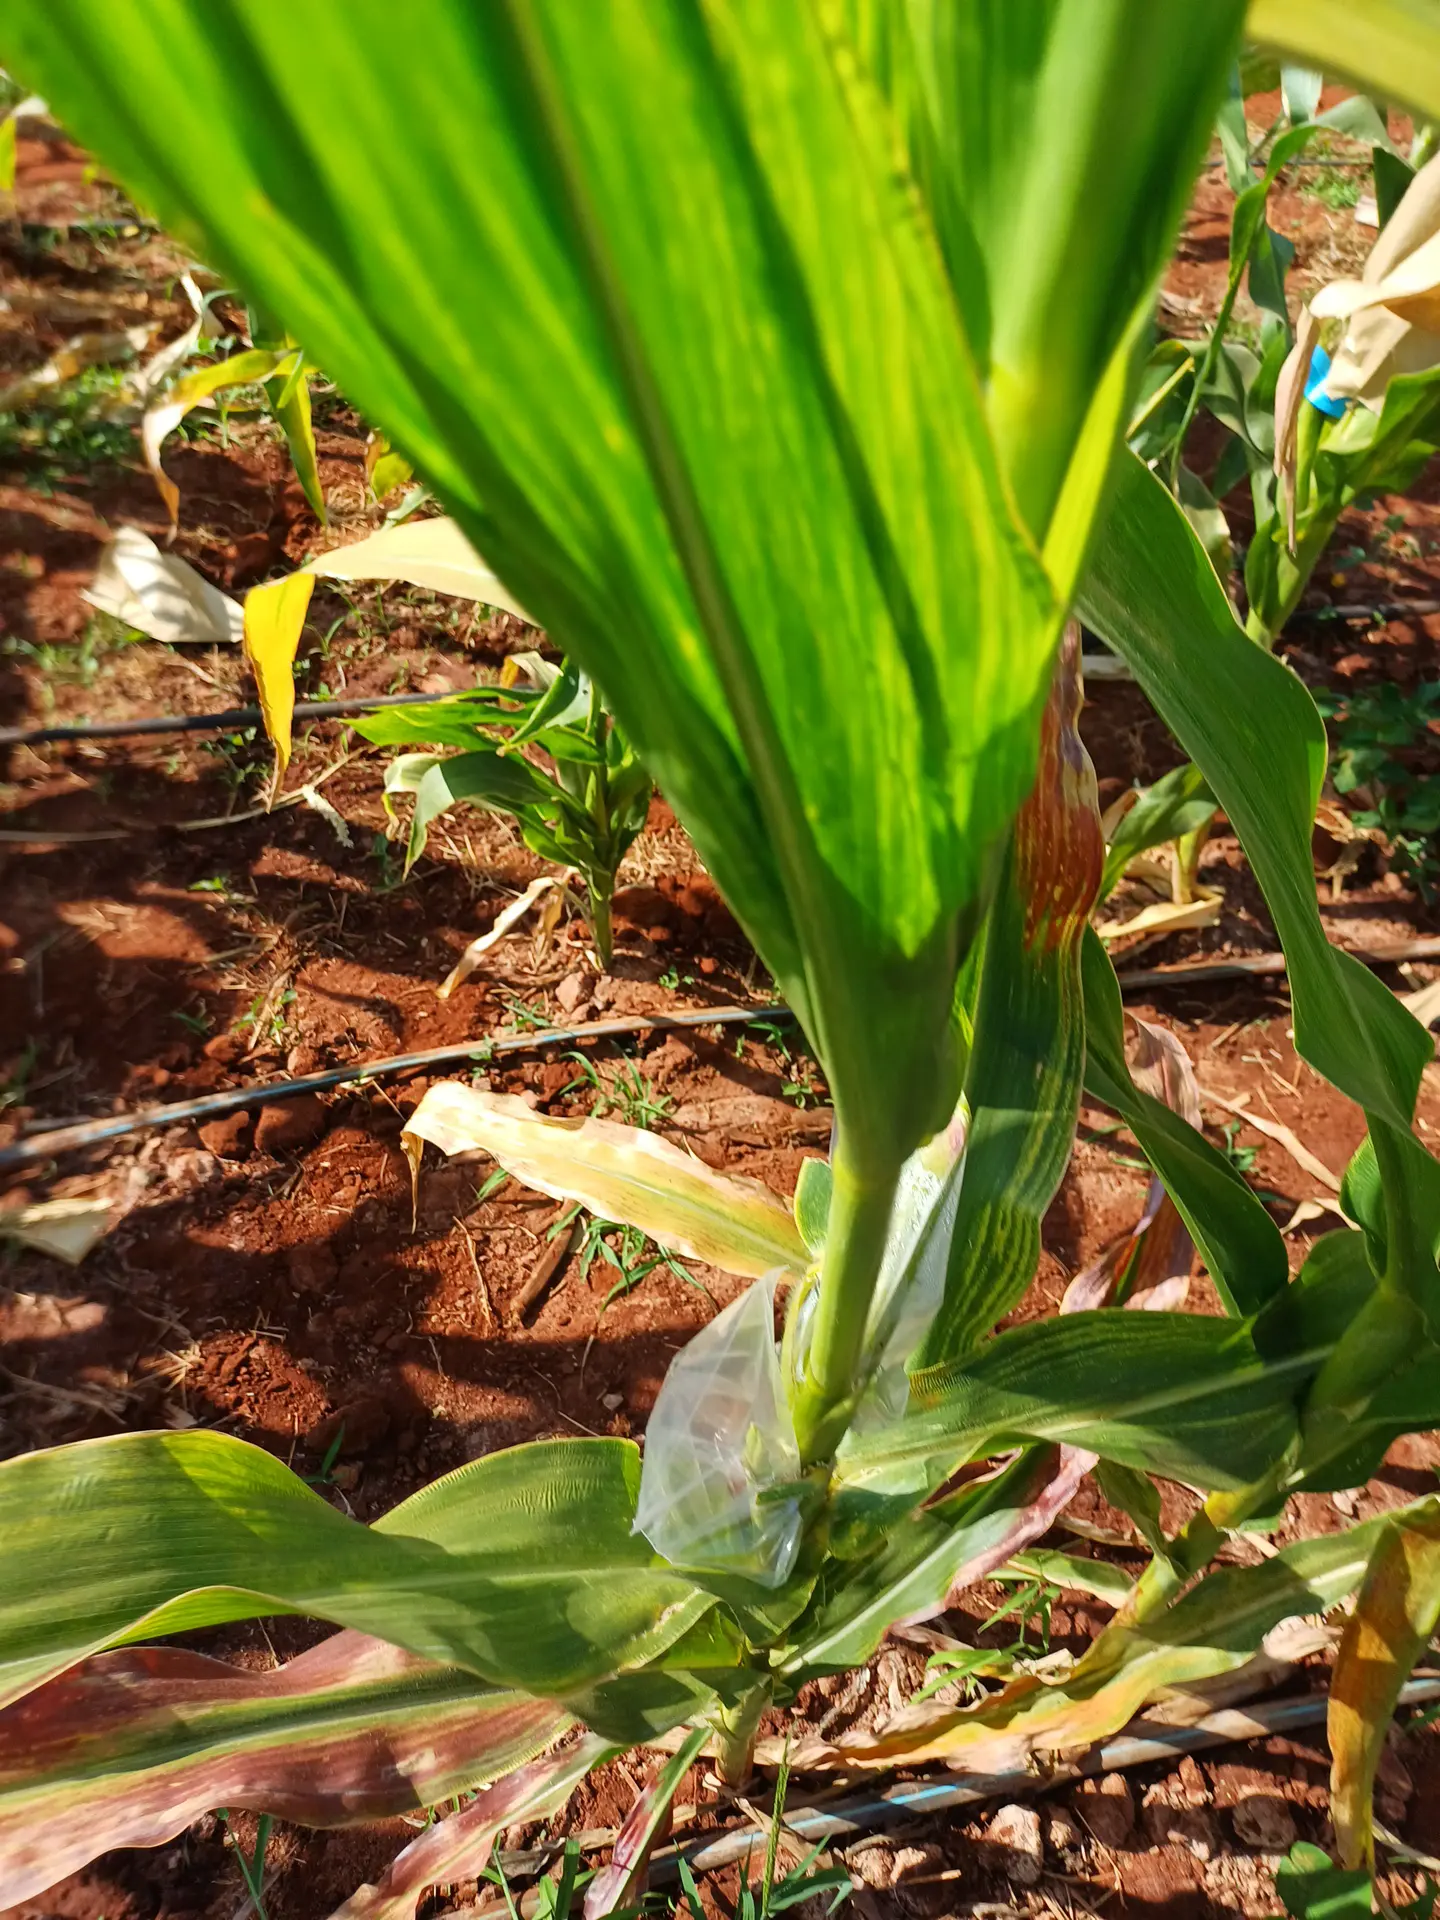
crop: maize
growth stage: flowering
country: Kenya
